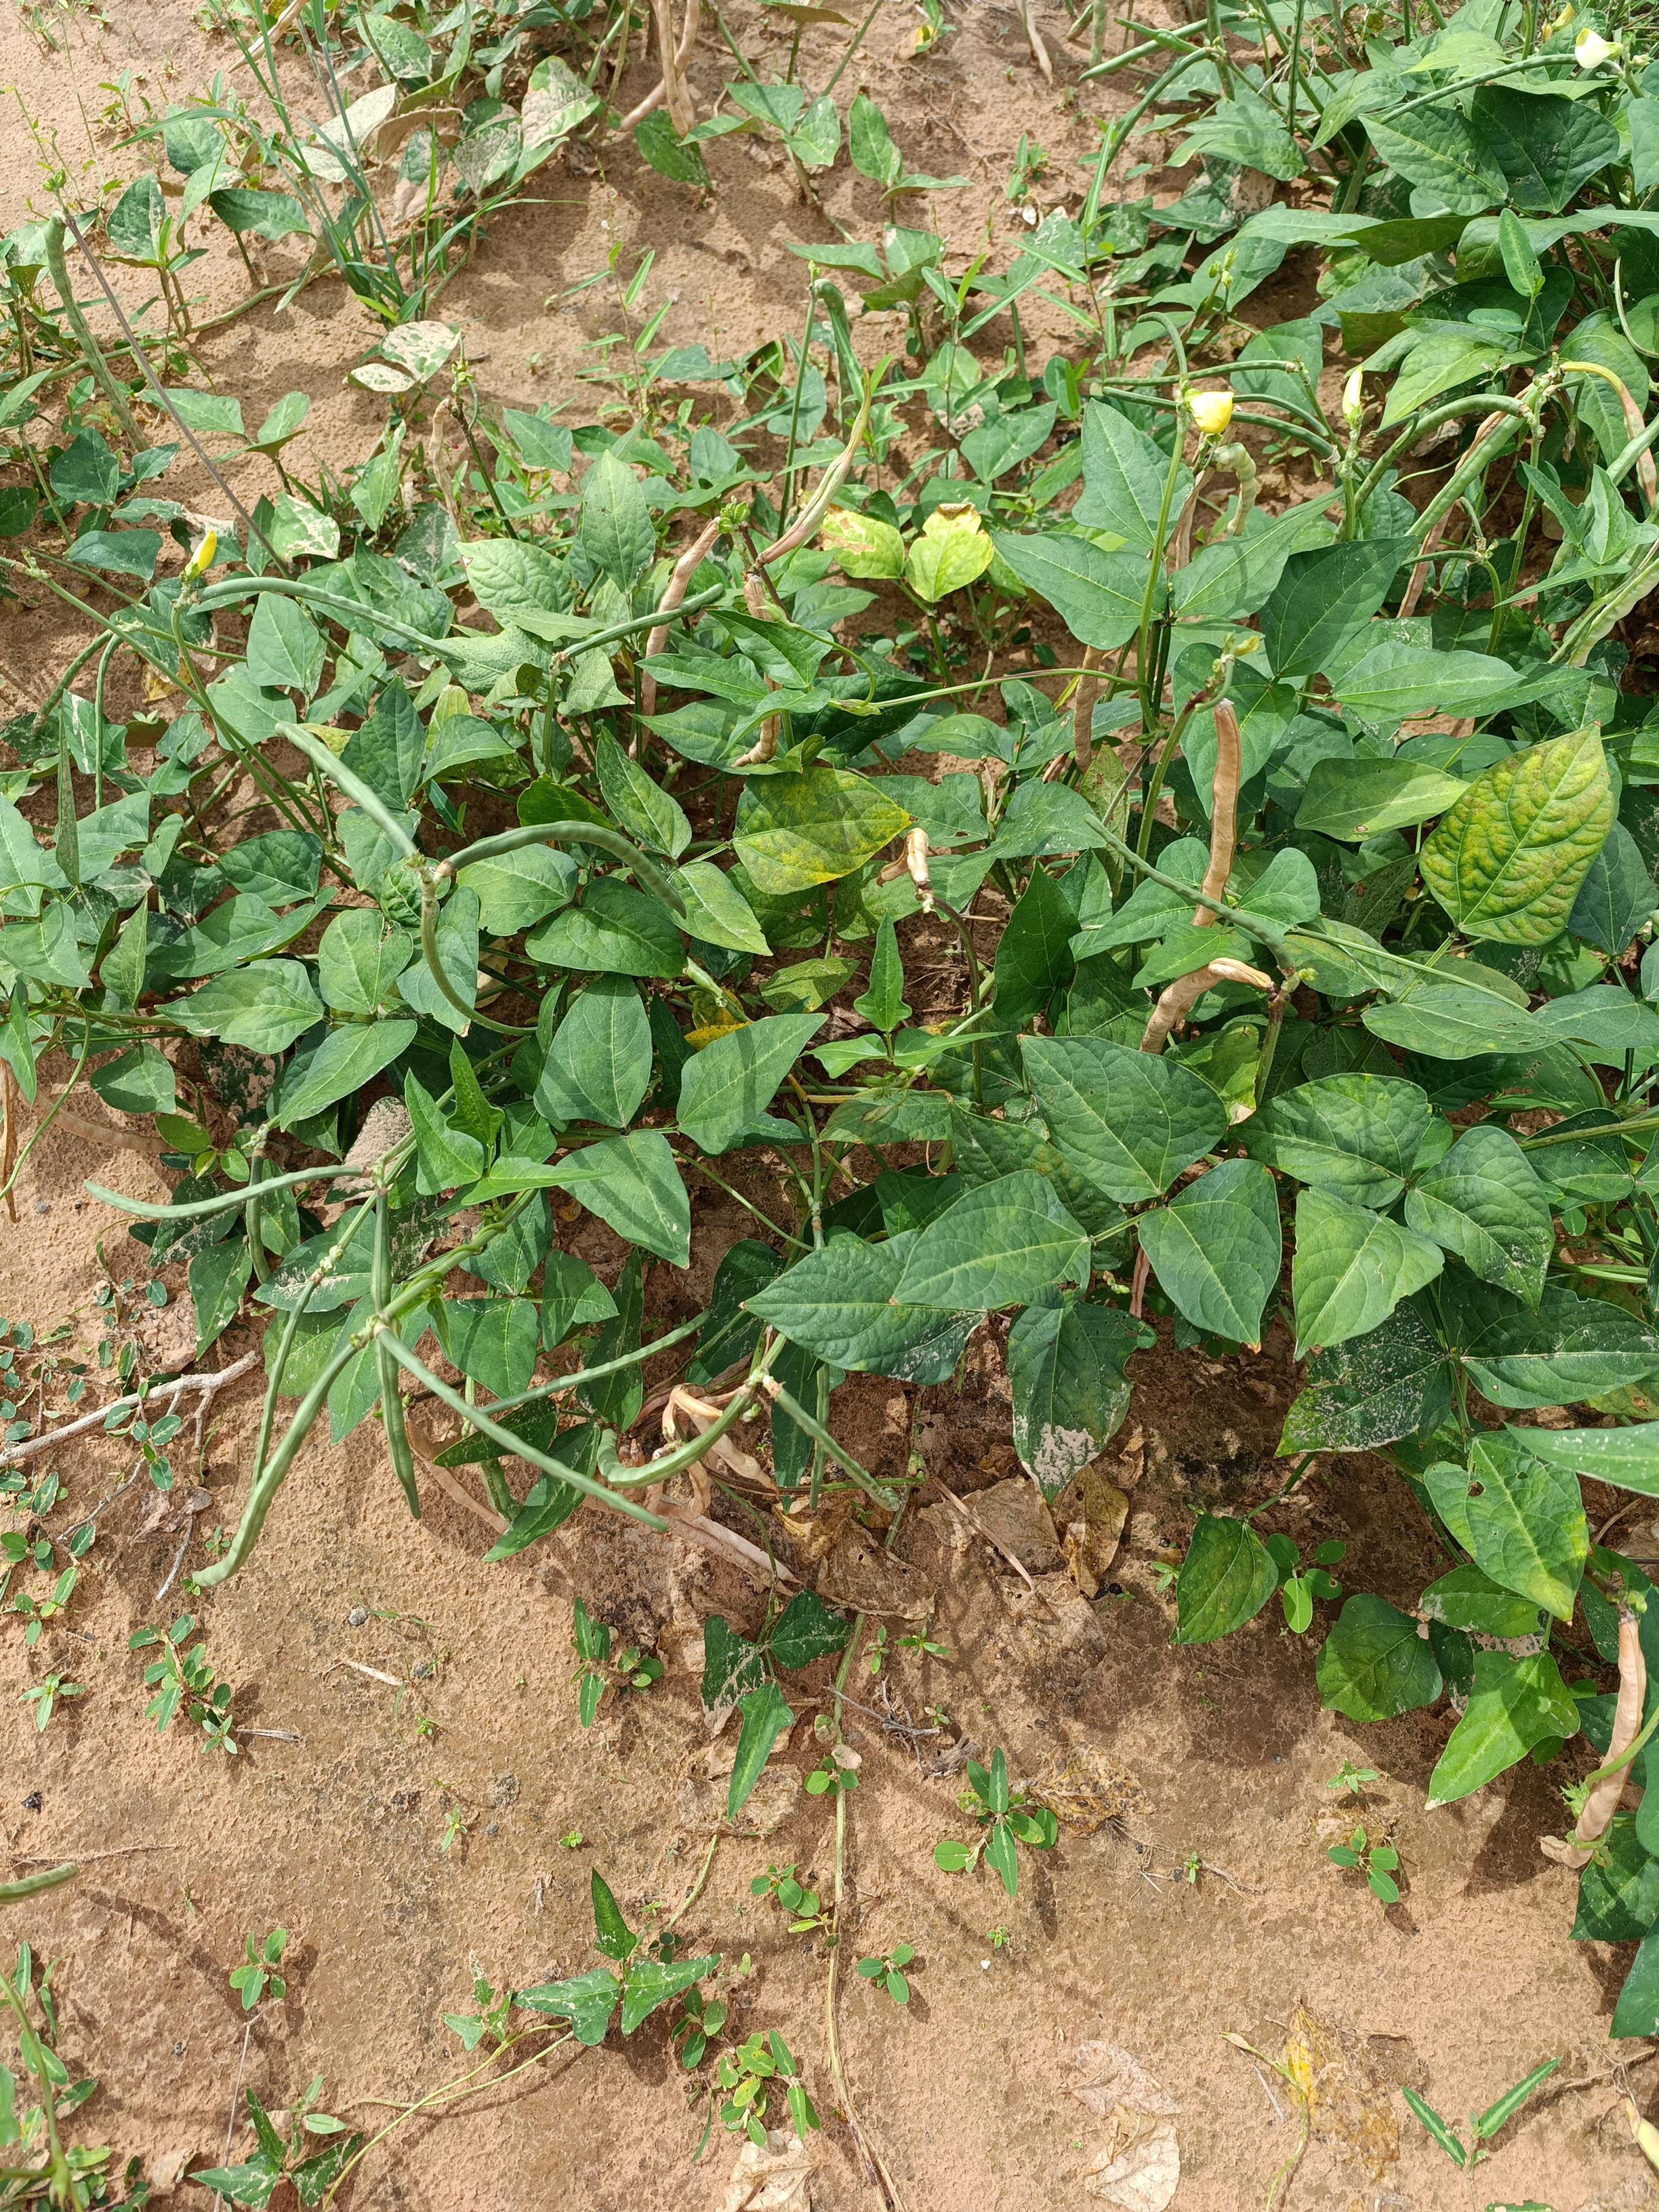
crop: cowpea
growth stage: maturity
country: Nigeria
